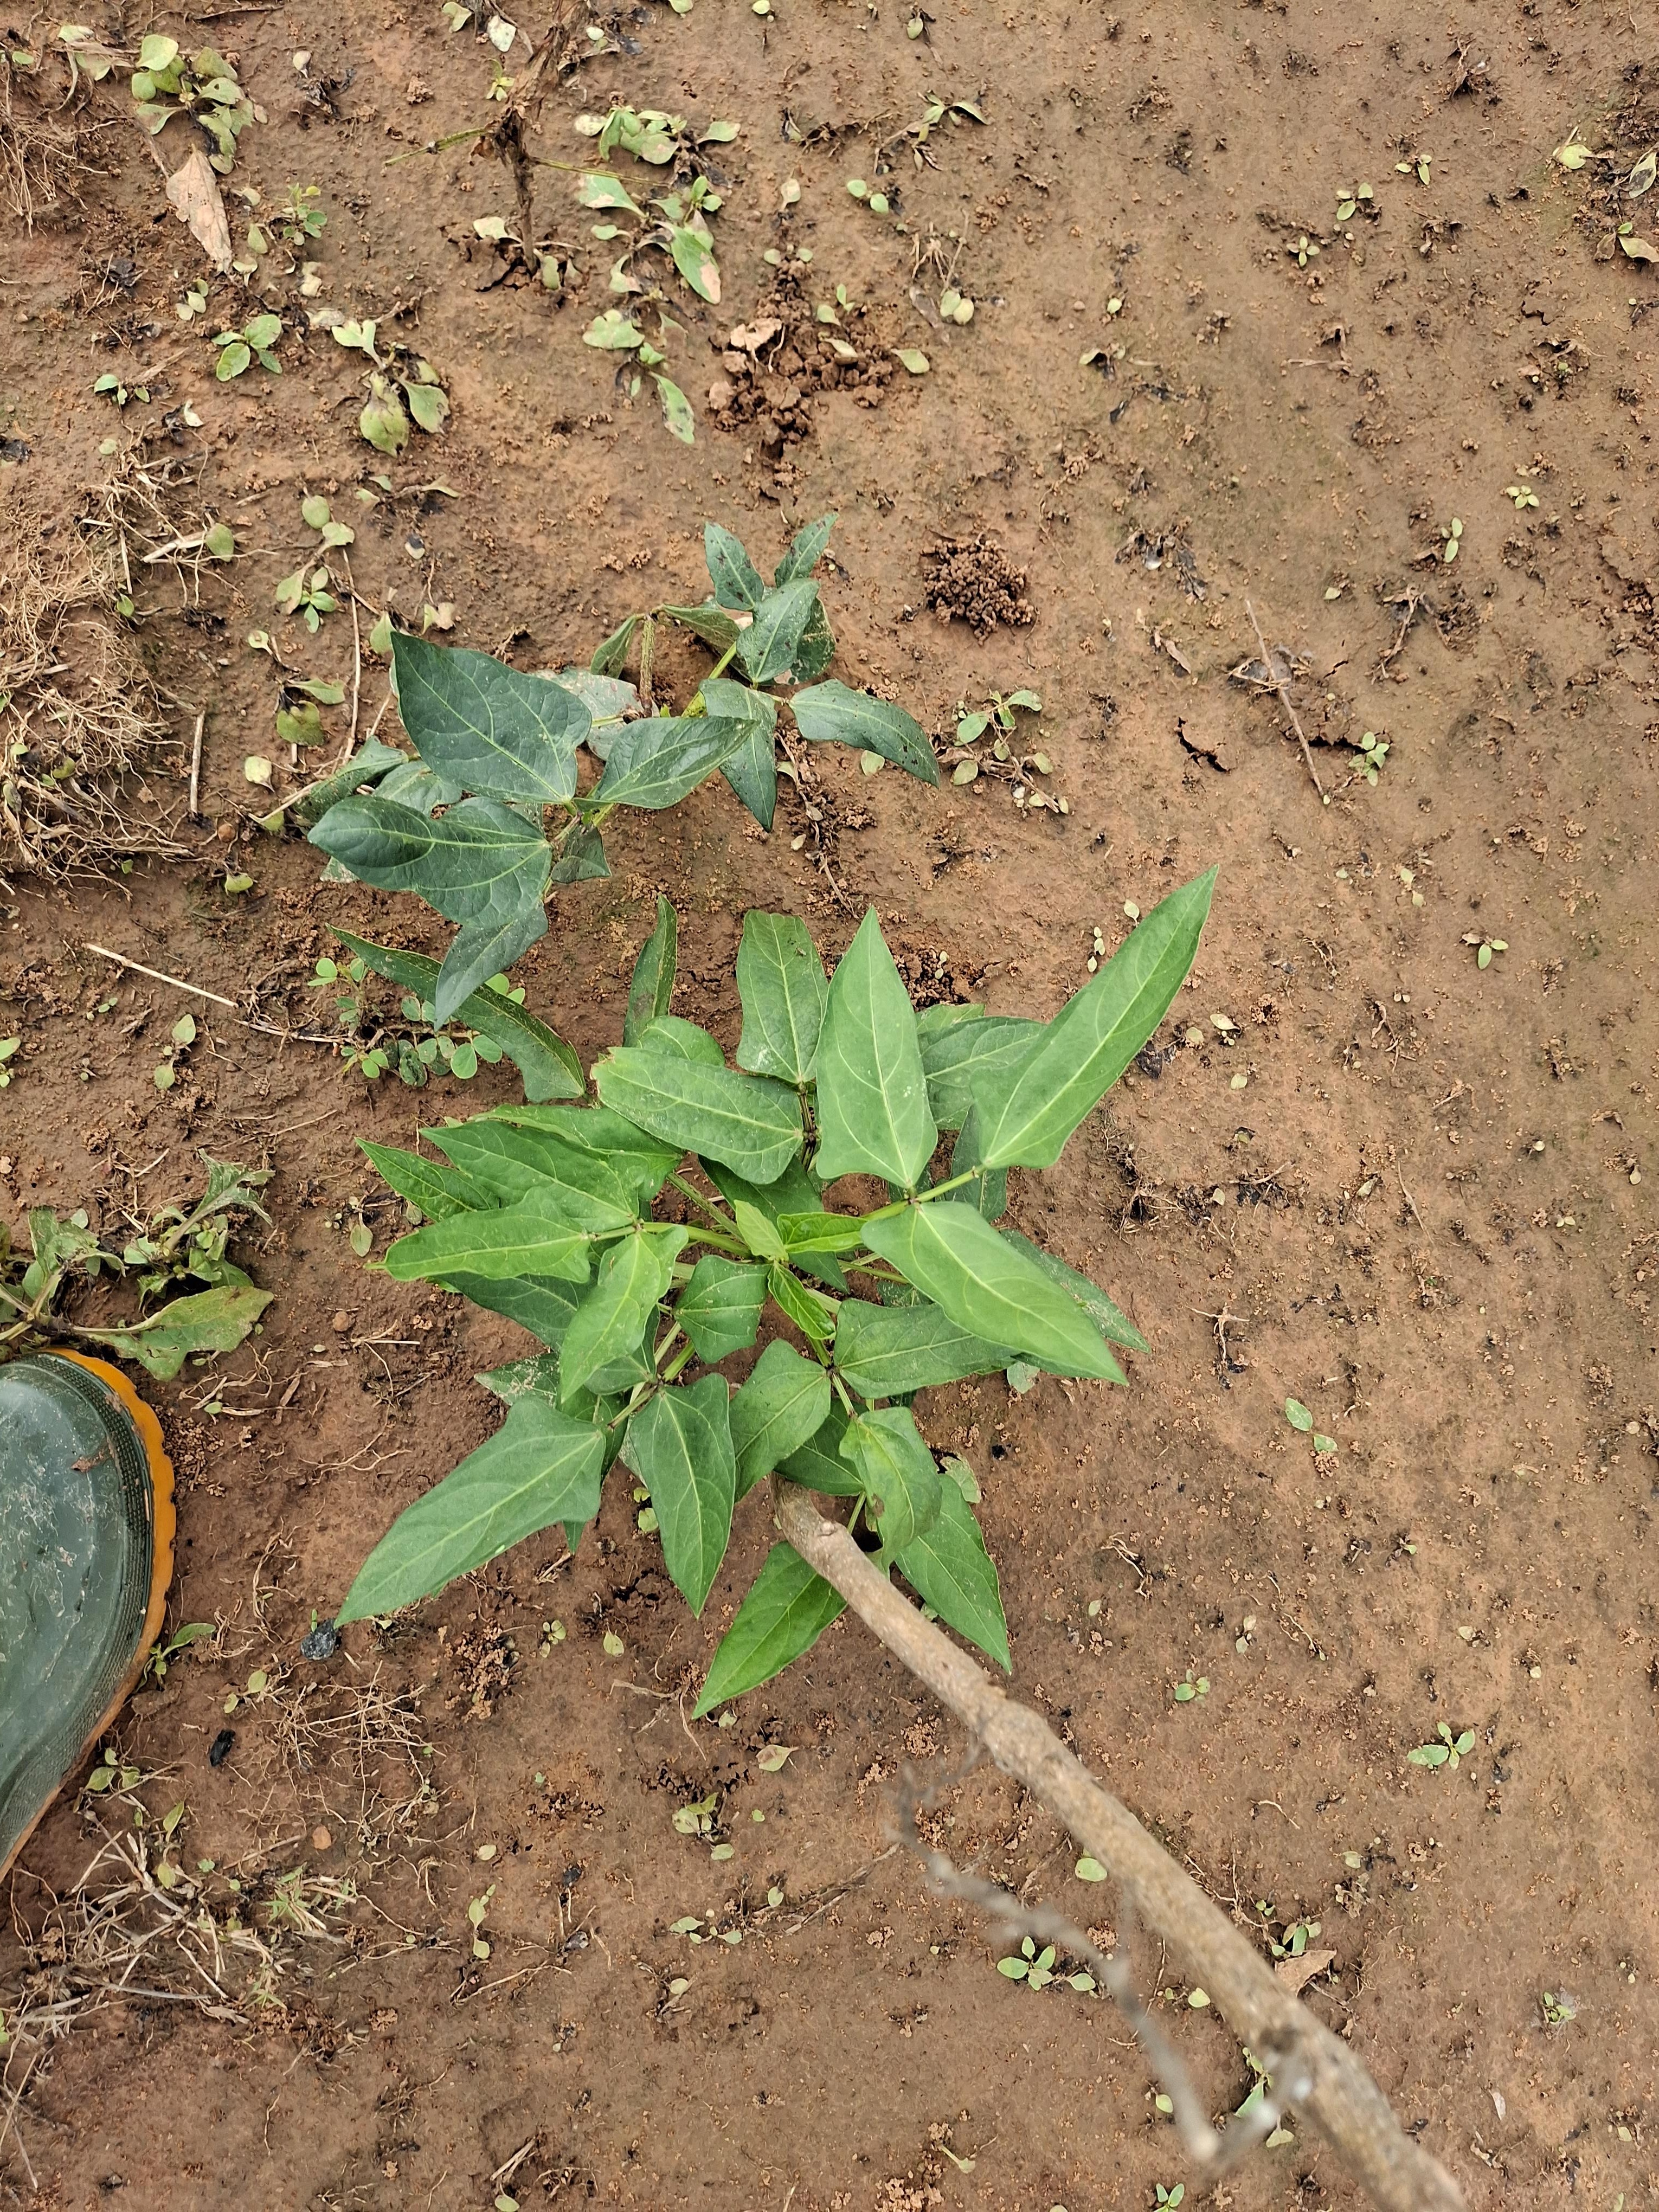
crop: cowpea
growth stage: vegetative
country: Nigeria
